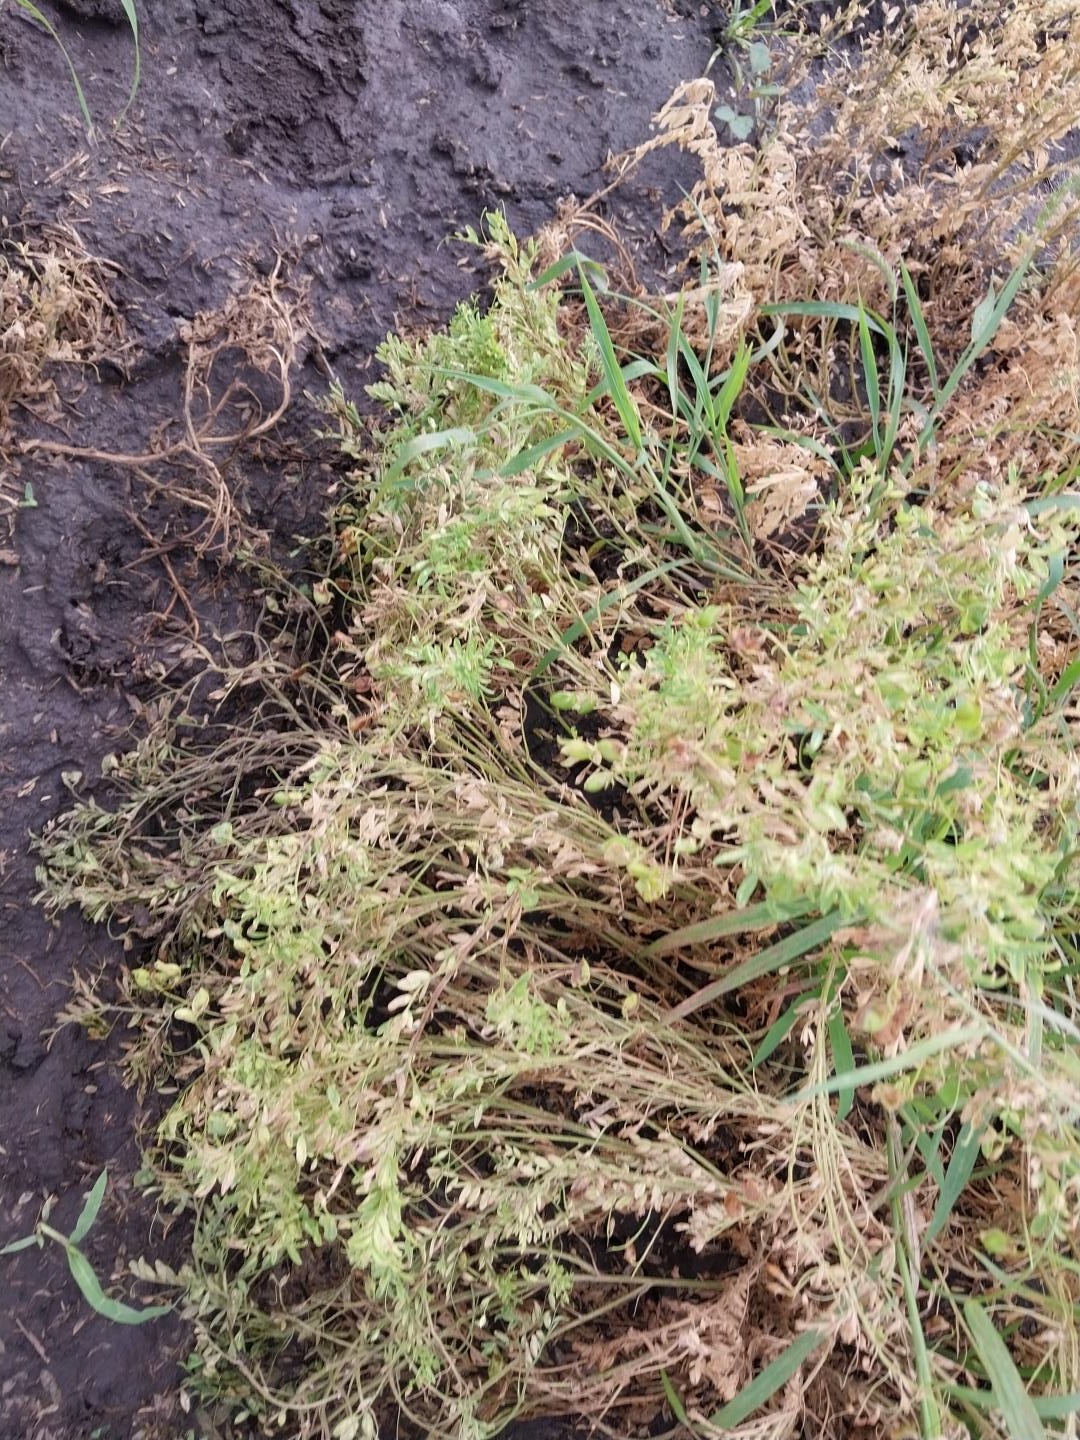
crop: lentil
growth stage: development pod
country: Tanzania
